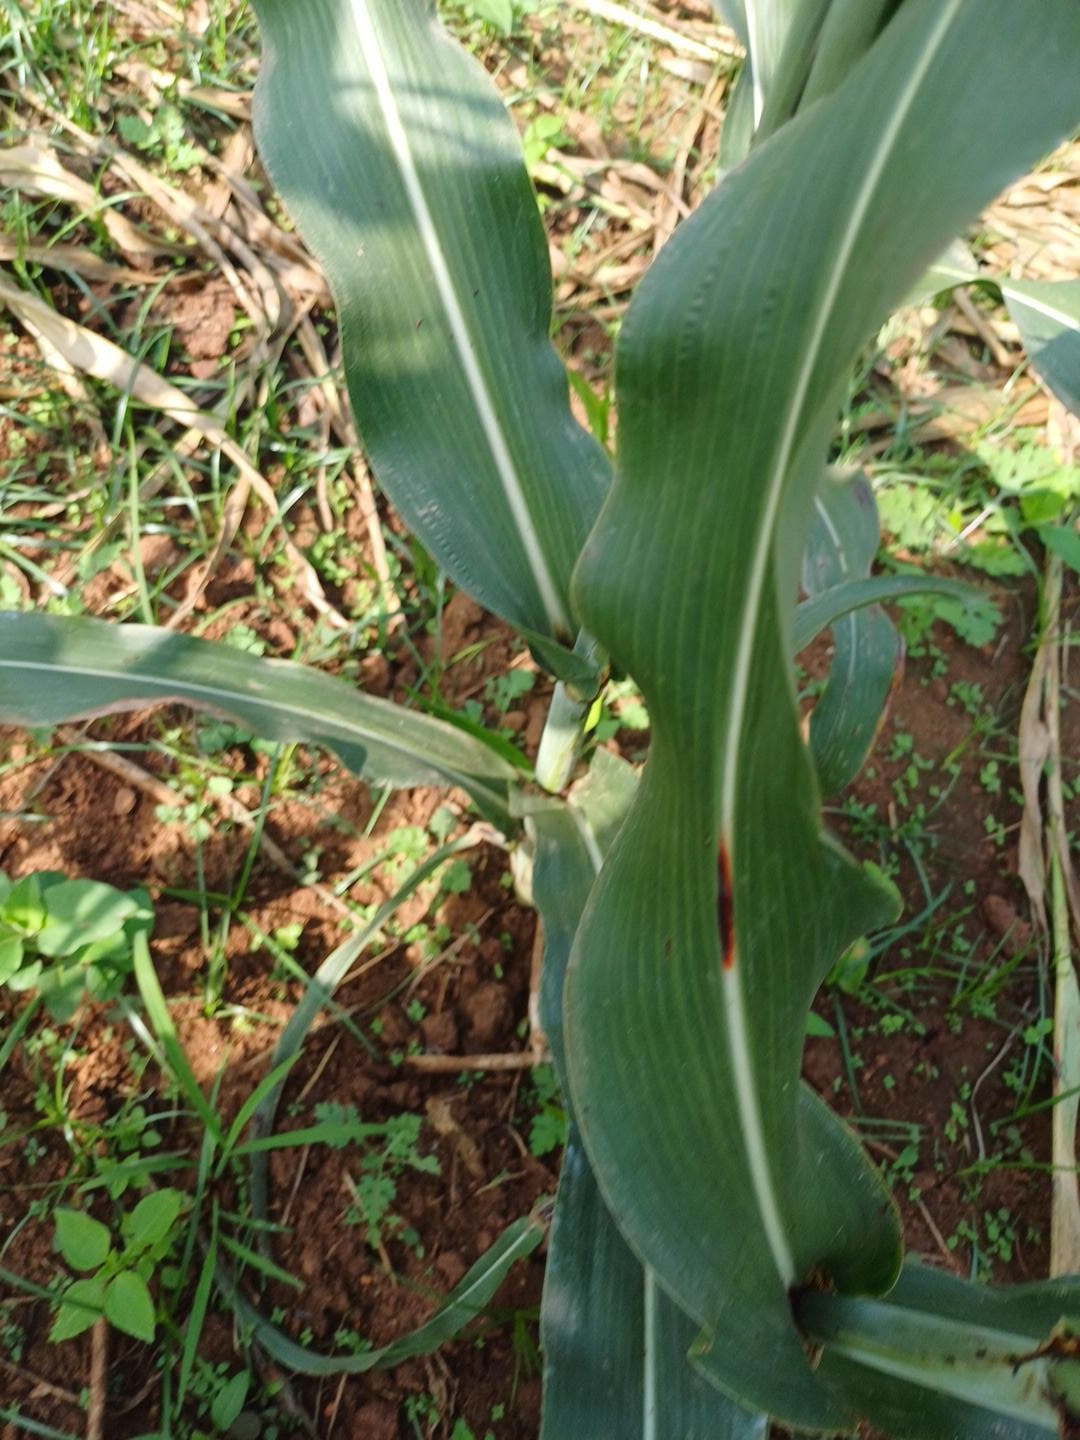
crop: sorghum
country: Kenya
